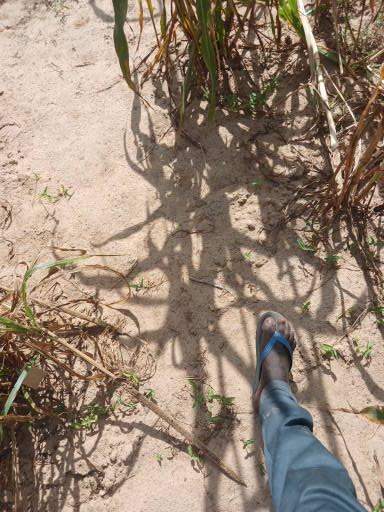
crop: pearl millet
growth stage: maturity
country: Senegal
